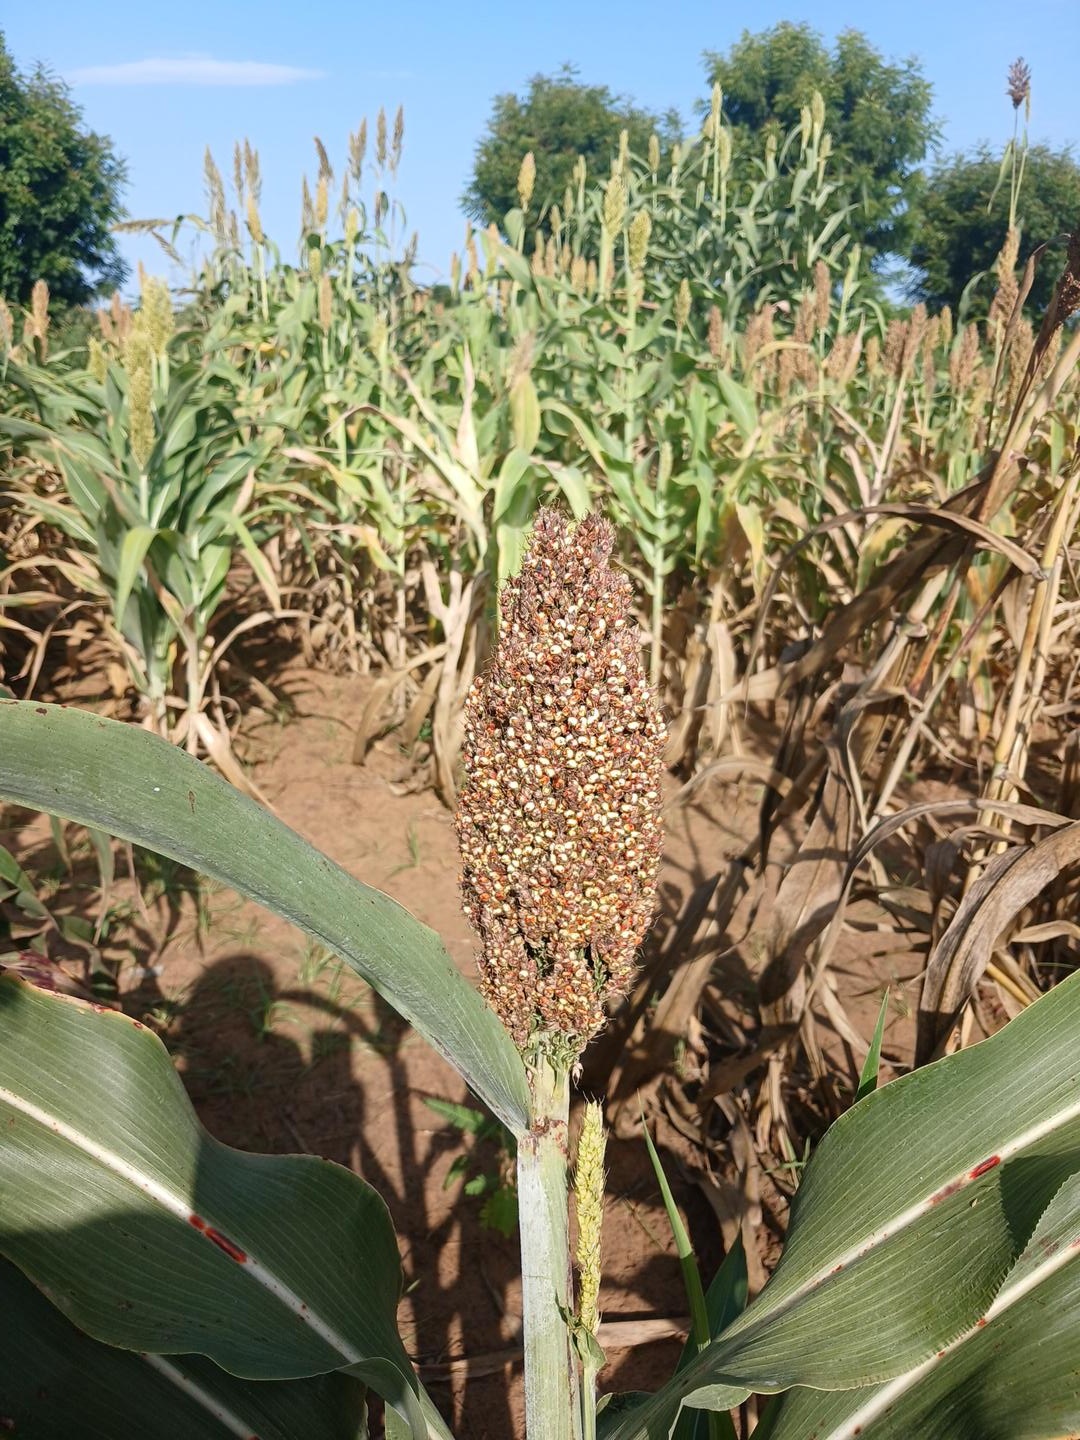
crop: sorghum
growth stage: filling grain
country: Senegal
